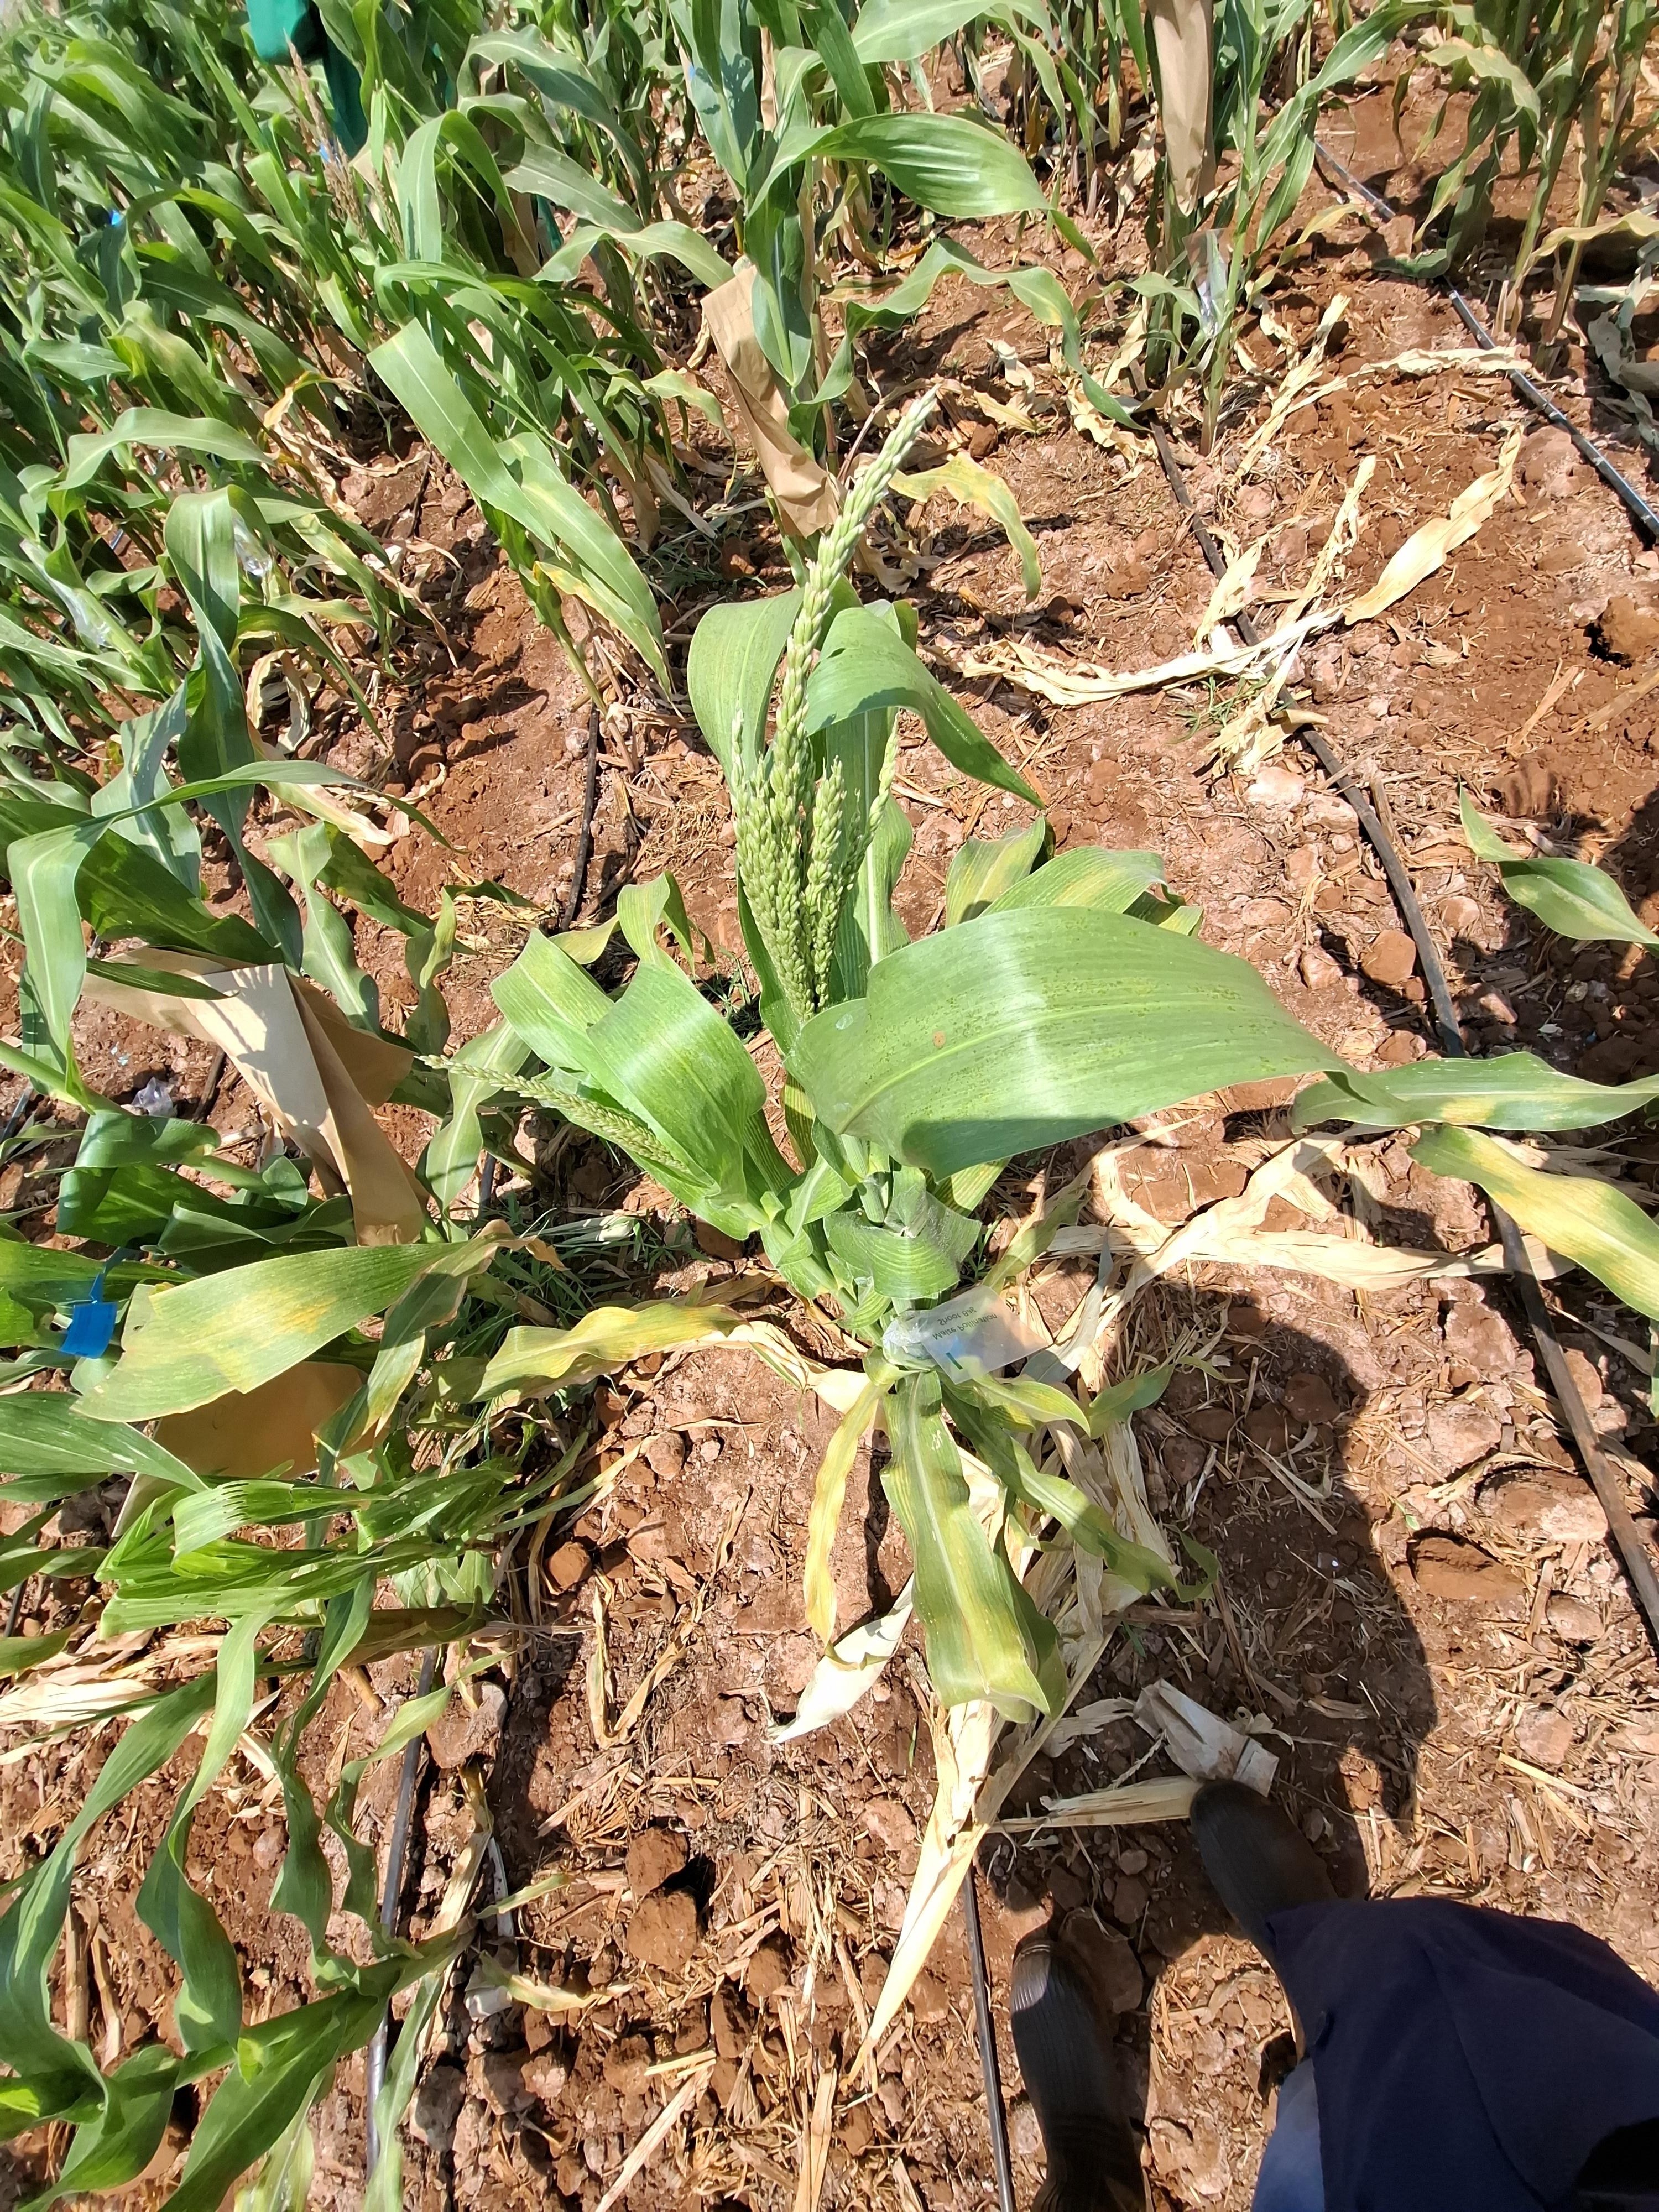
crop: maize
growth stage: flowering
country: Kenya
